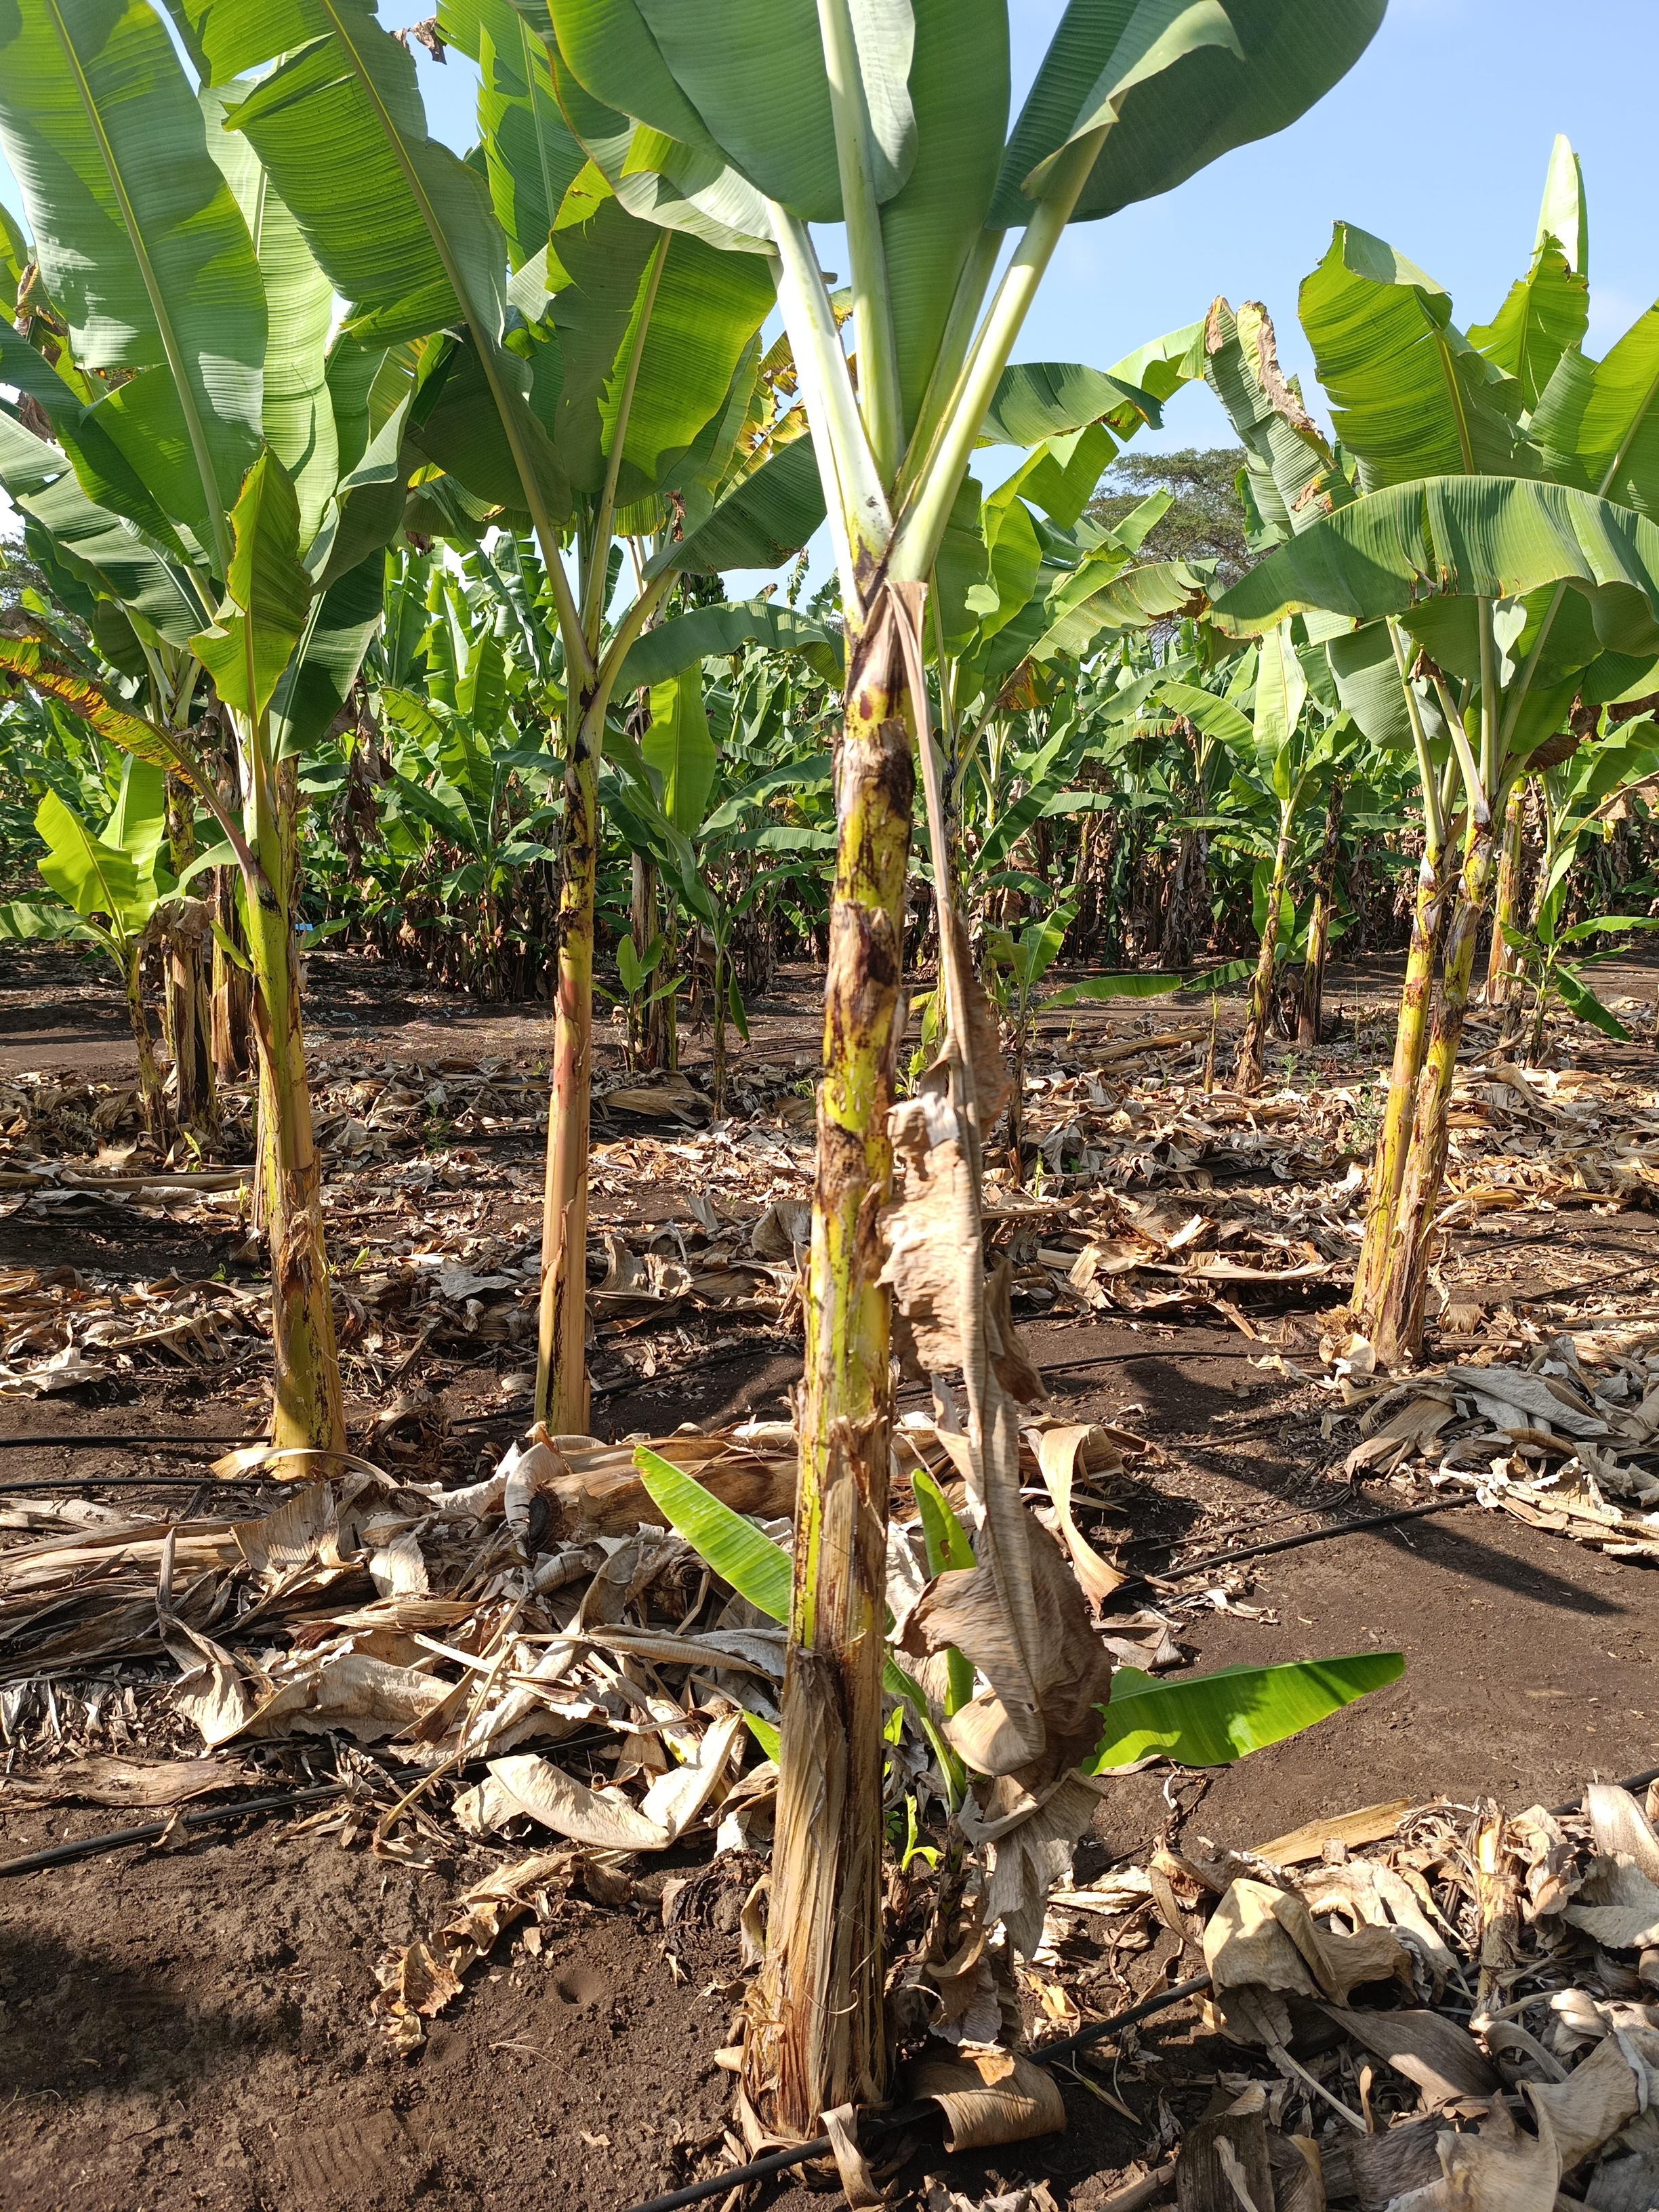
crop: banana
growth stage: vegetative
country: Tanzania
